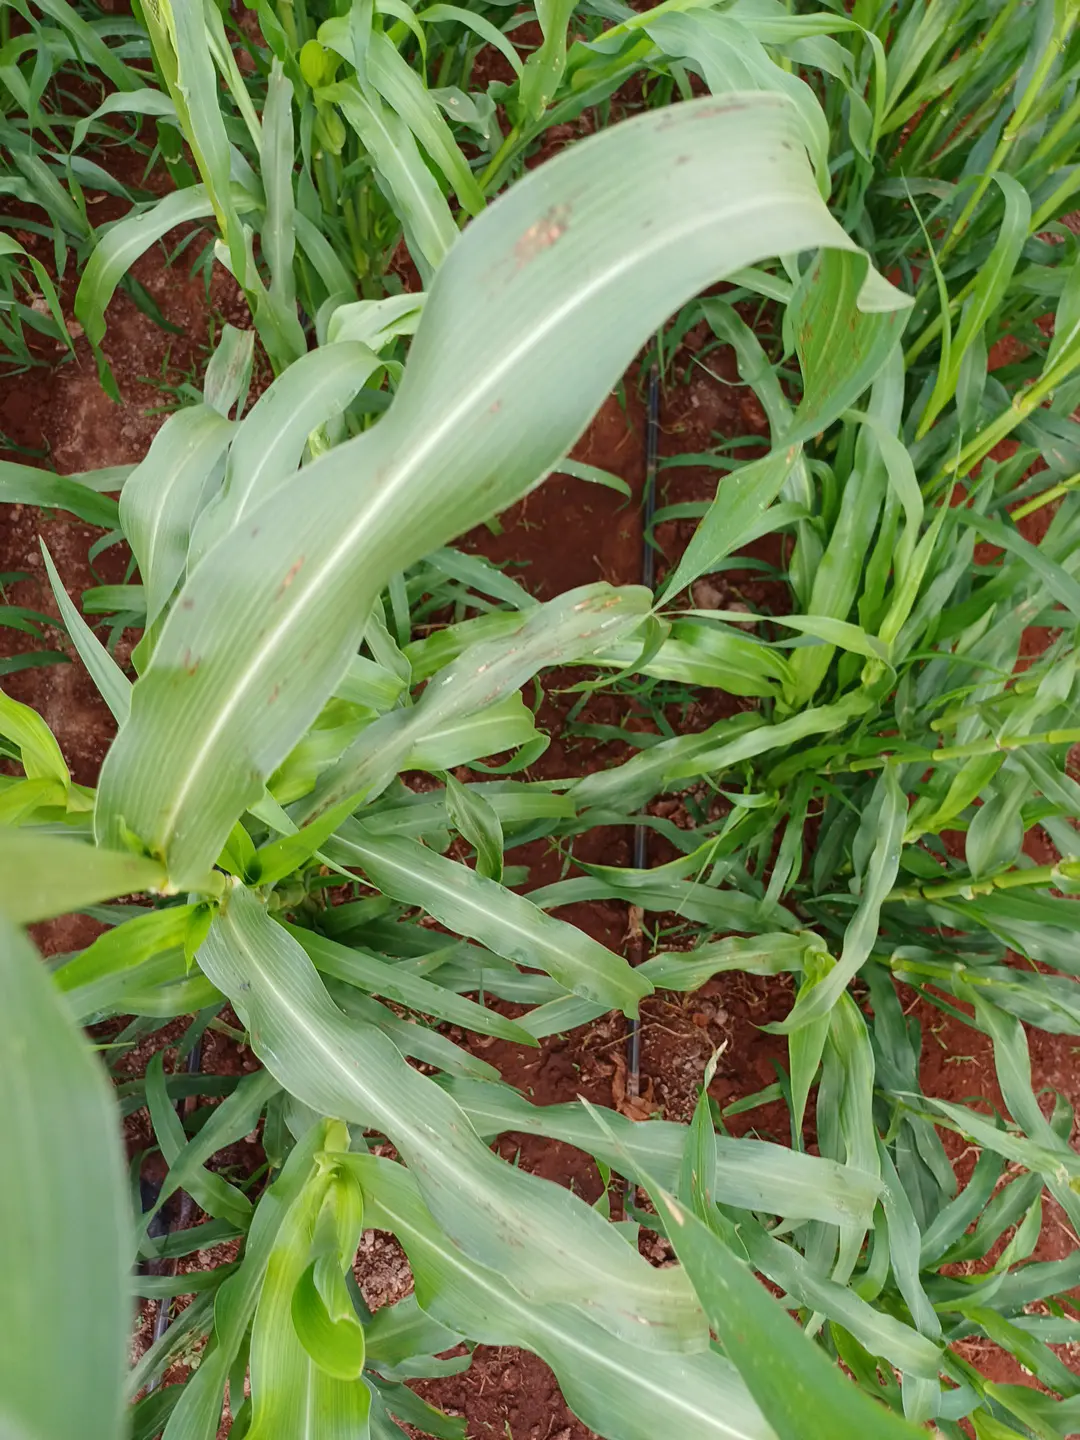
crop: pearl millet
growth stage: flowering
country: Kenya
